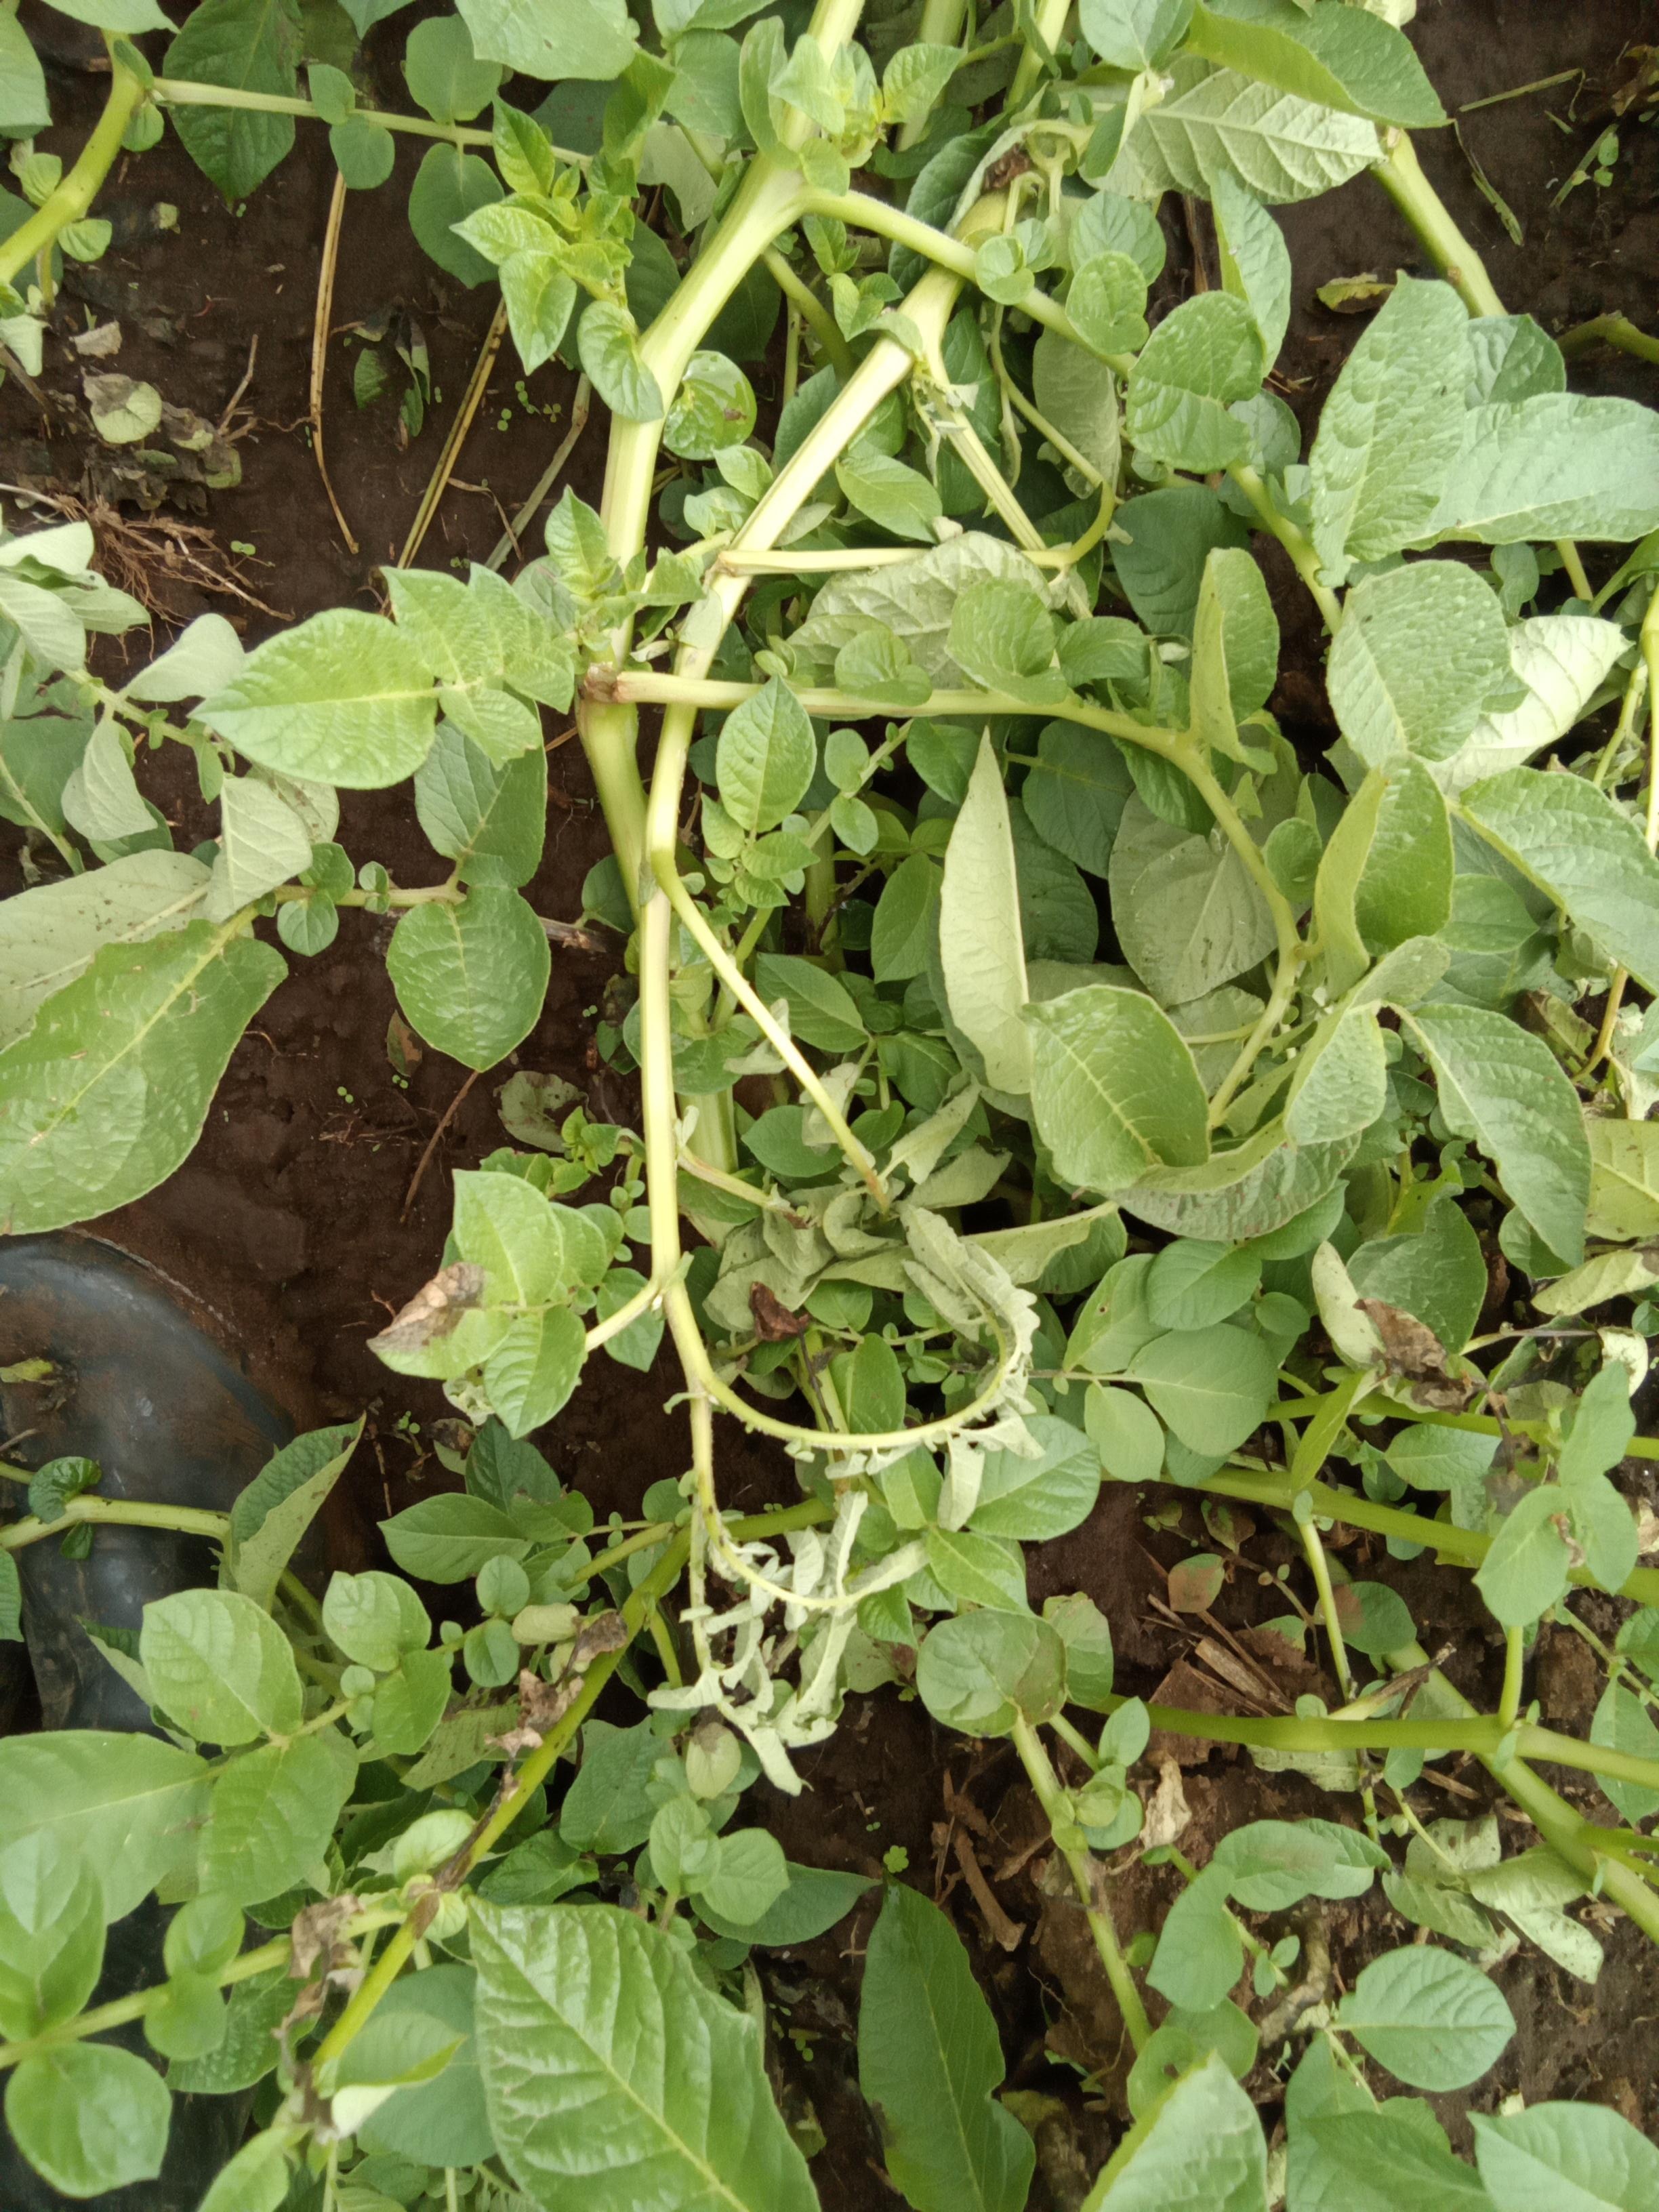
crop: potato
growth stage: flowering
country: Kenya
